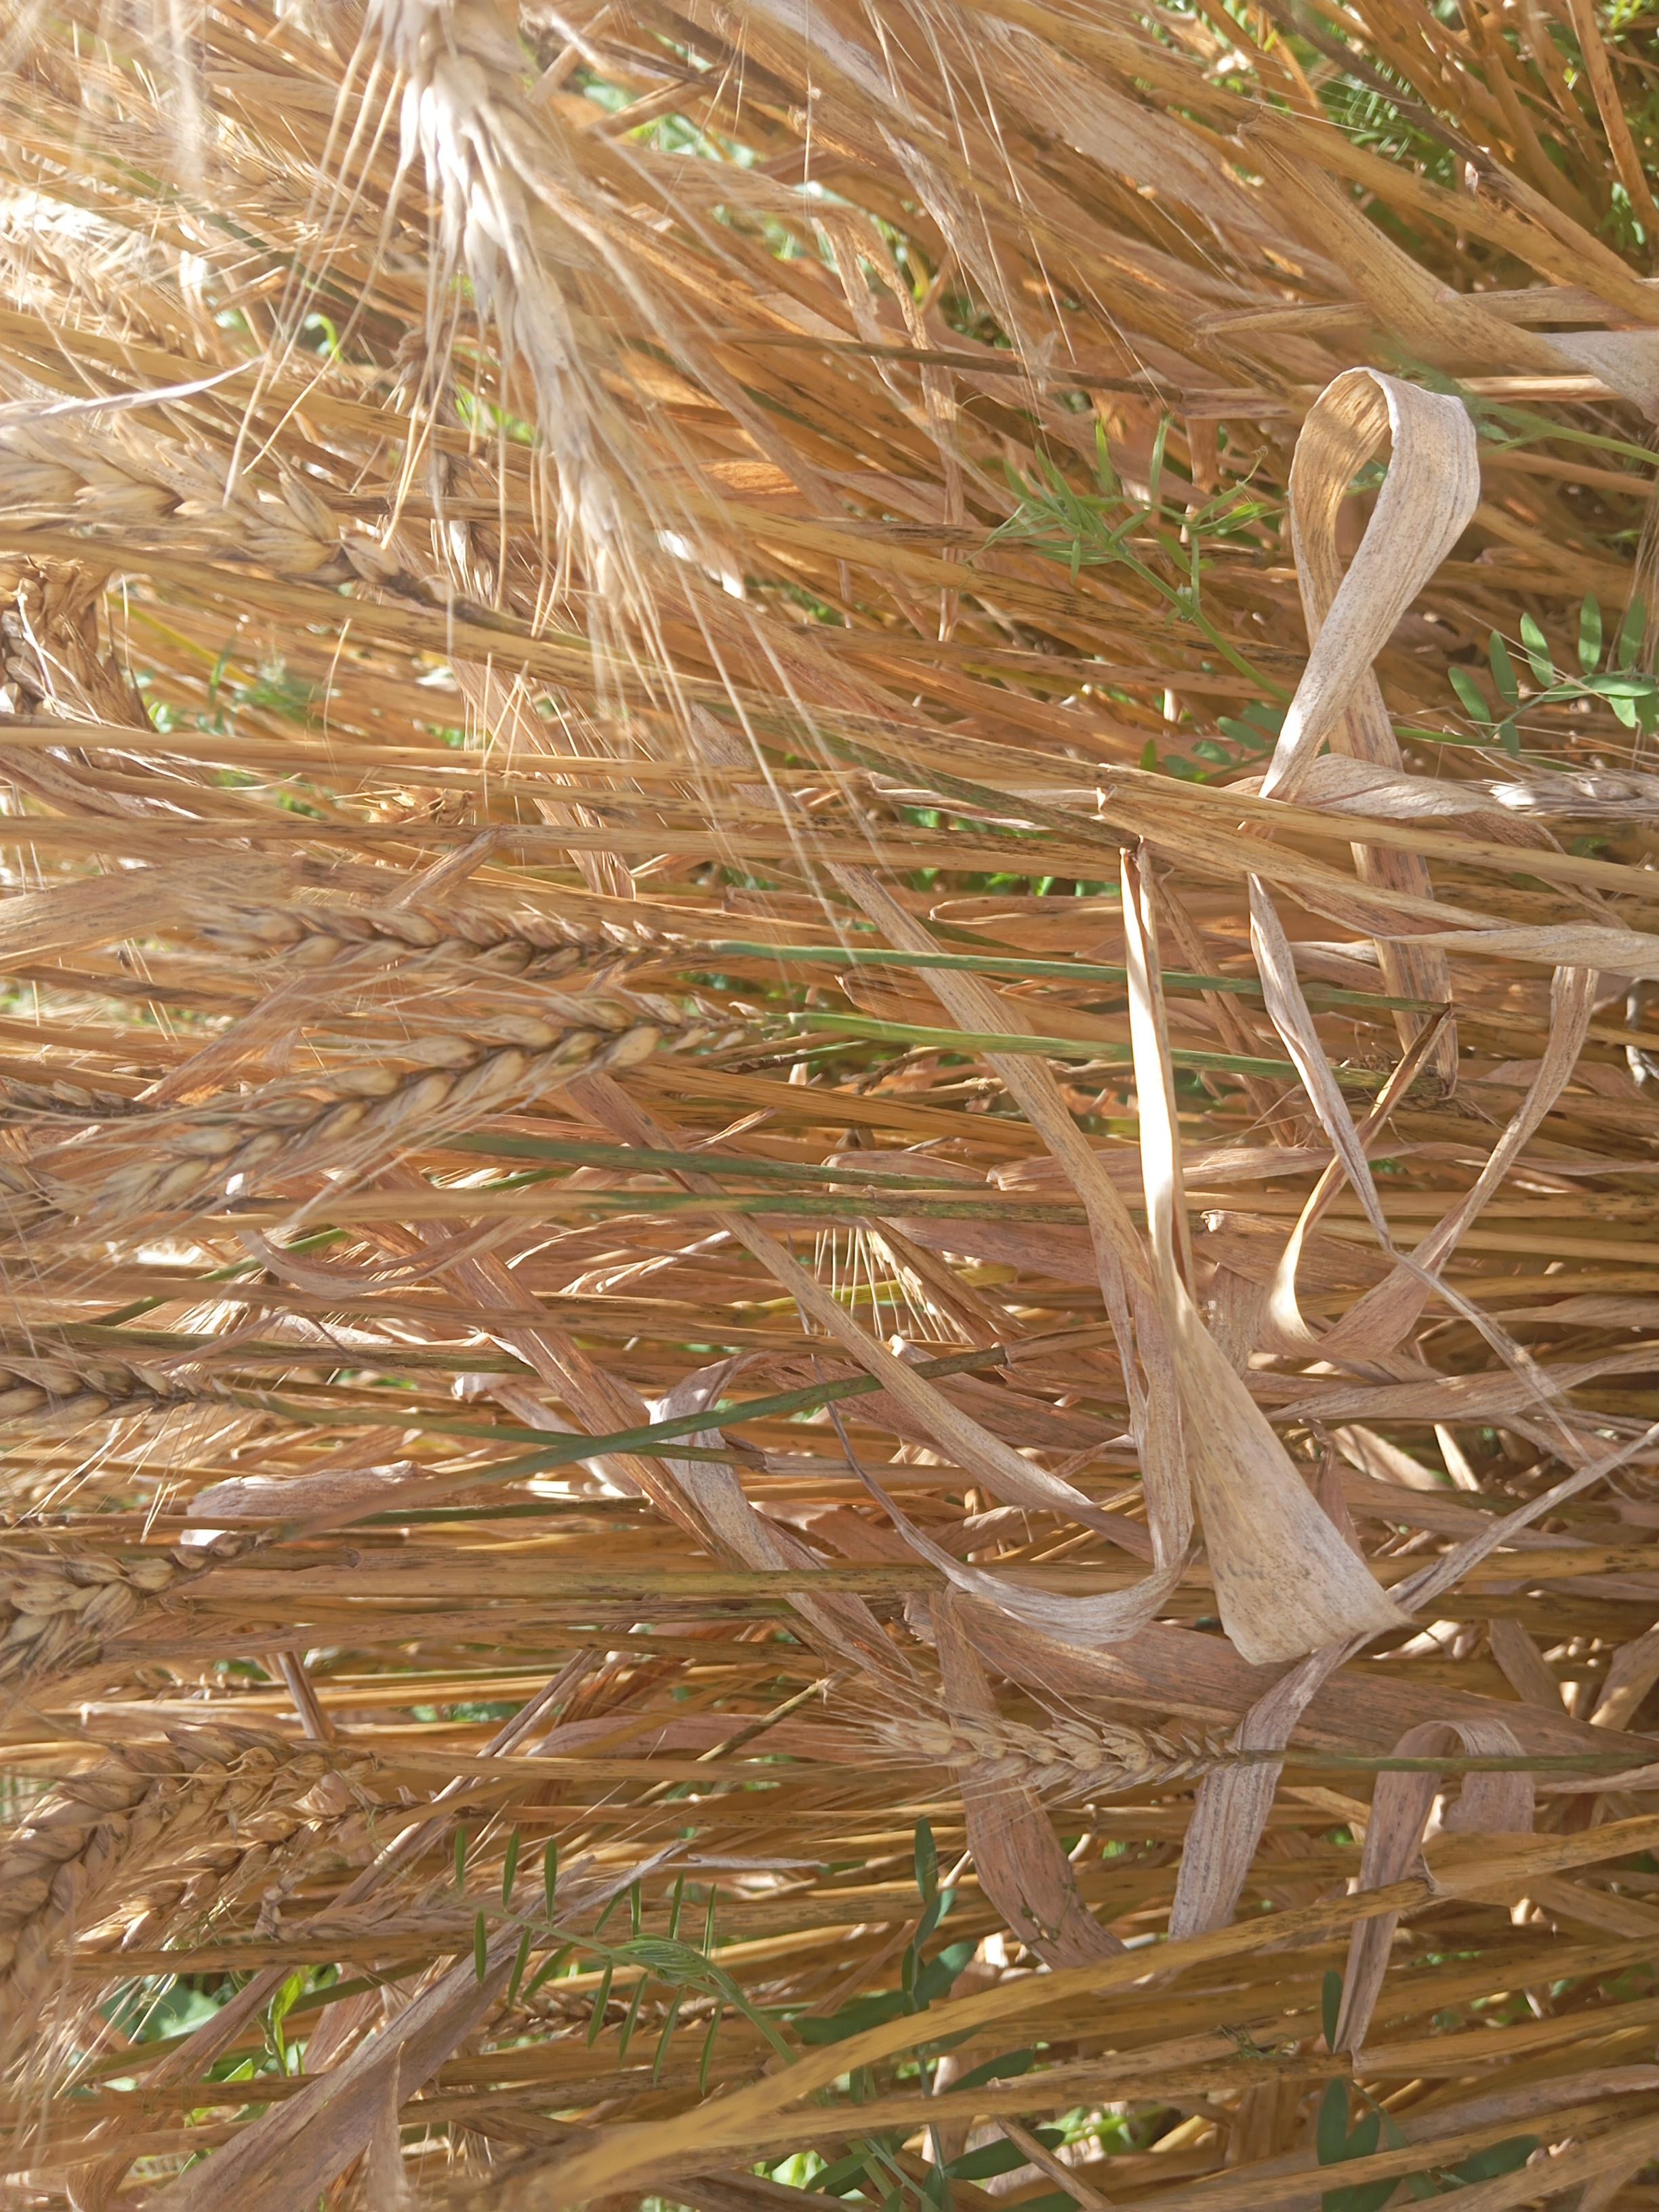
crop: wheat
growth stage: maturity
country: Kenya
